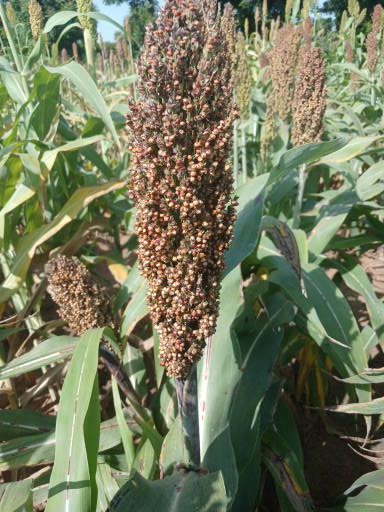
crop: sorghum
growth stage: filling grain
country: Senegal
